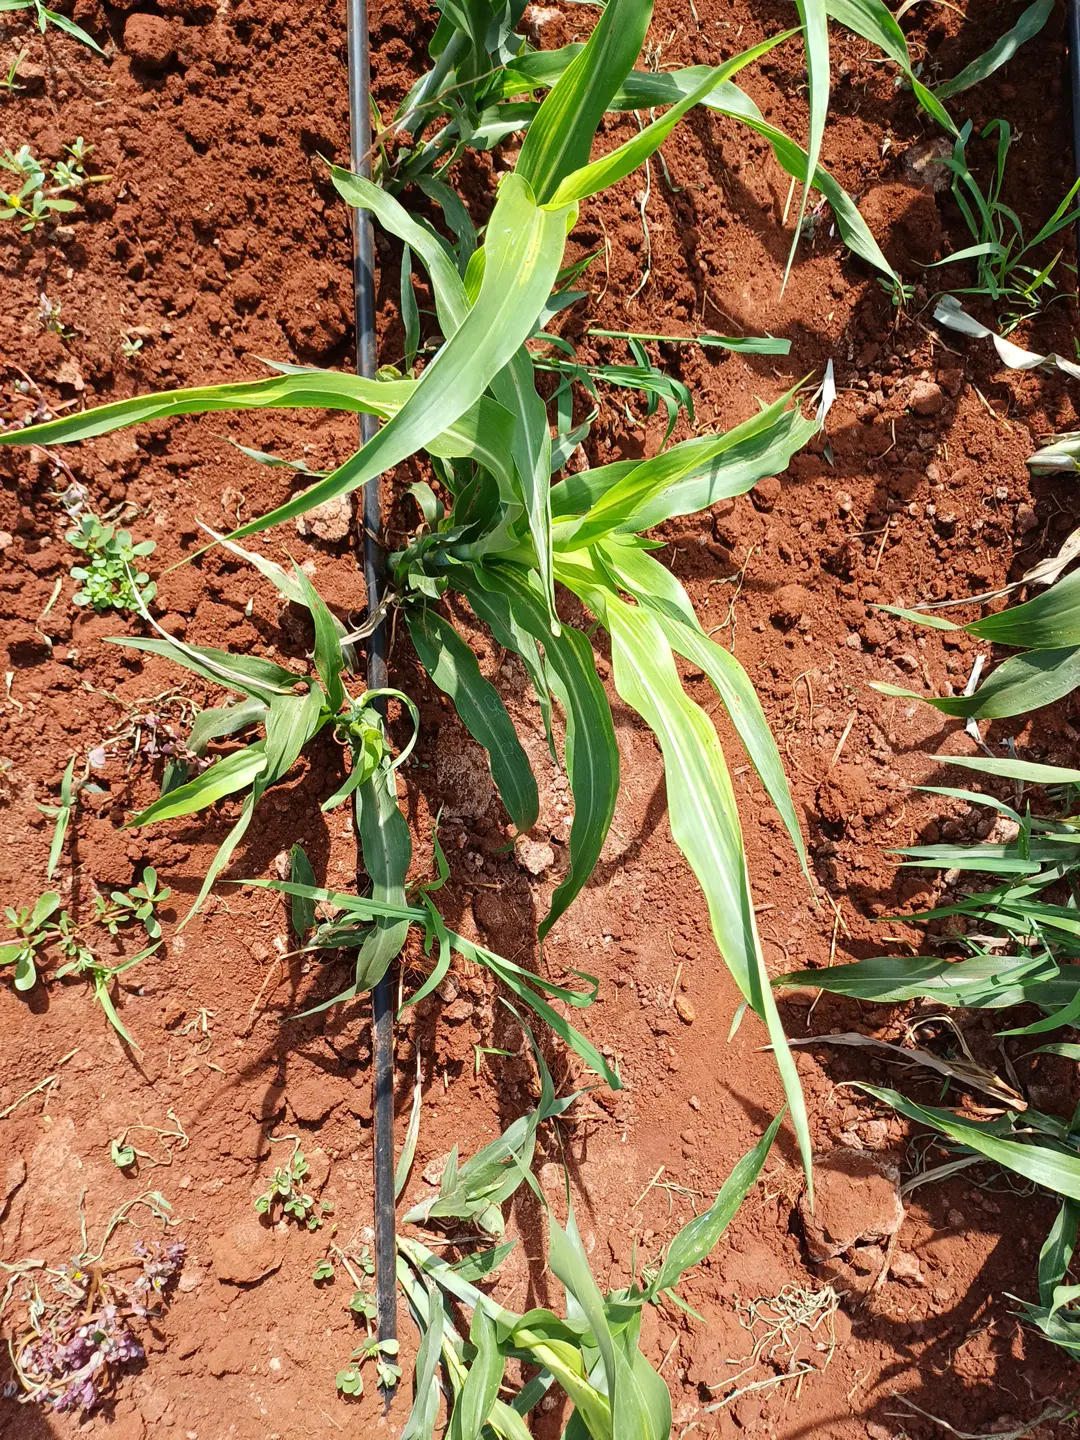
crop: sorghum
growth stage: vegetative
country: Kenya
